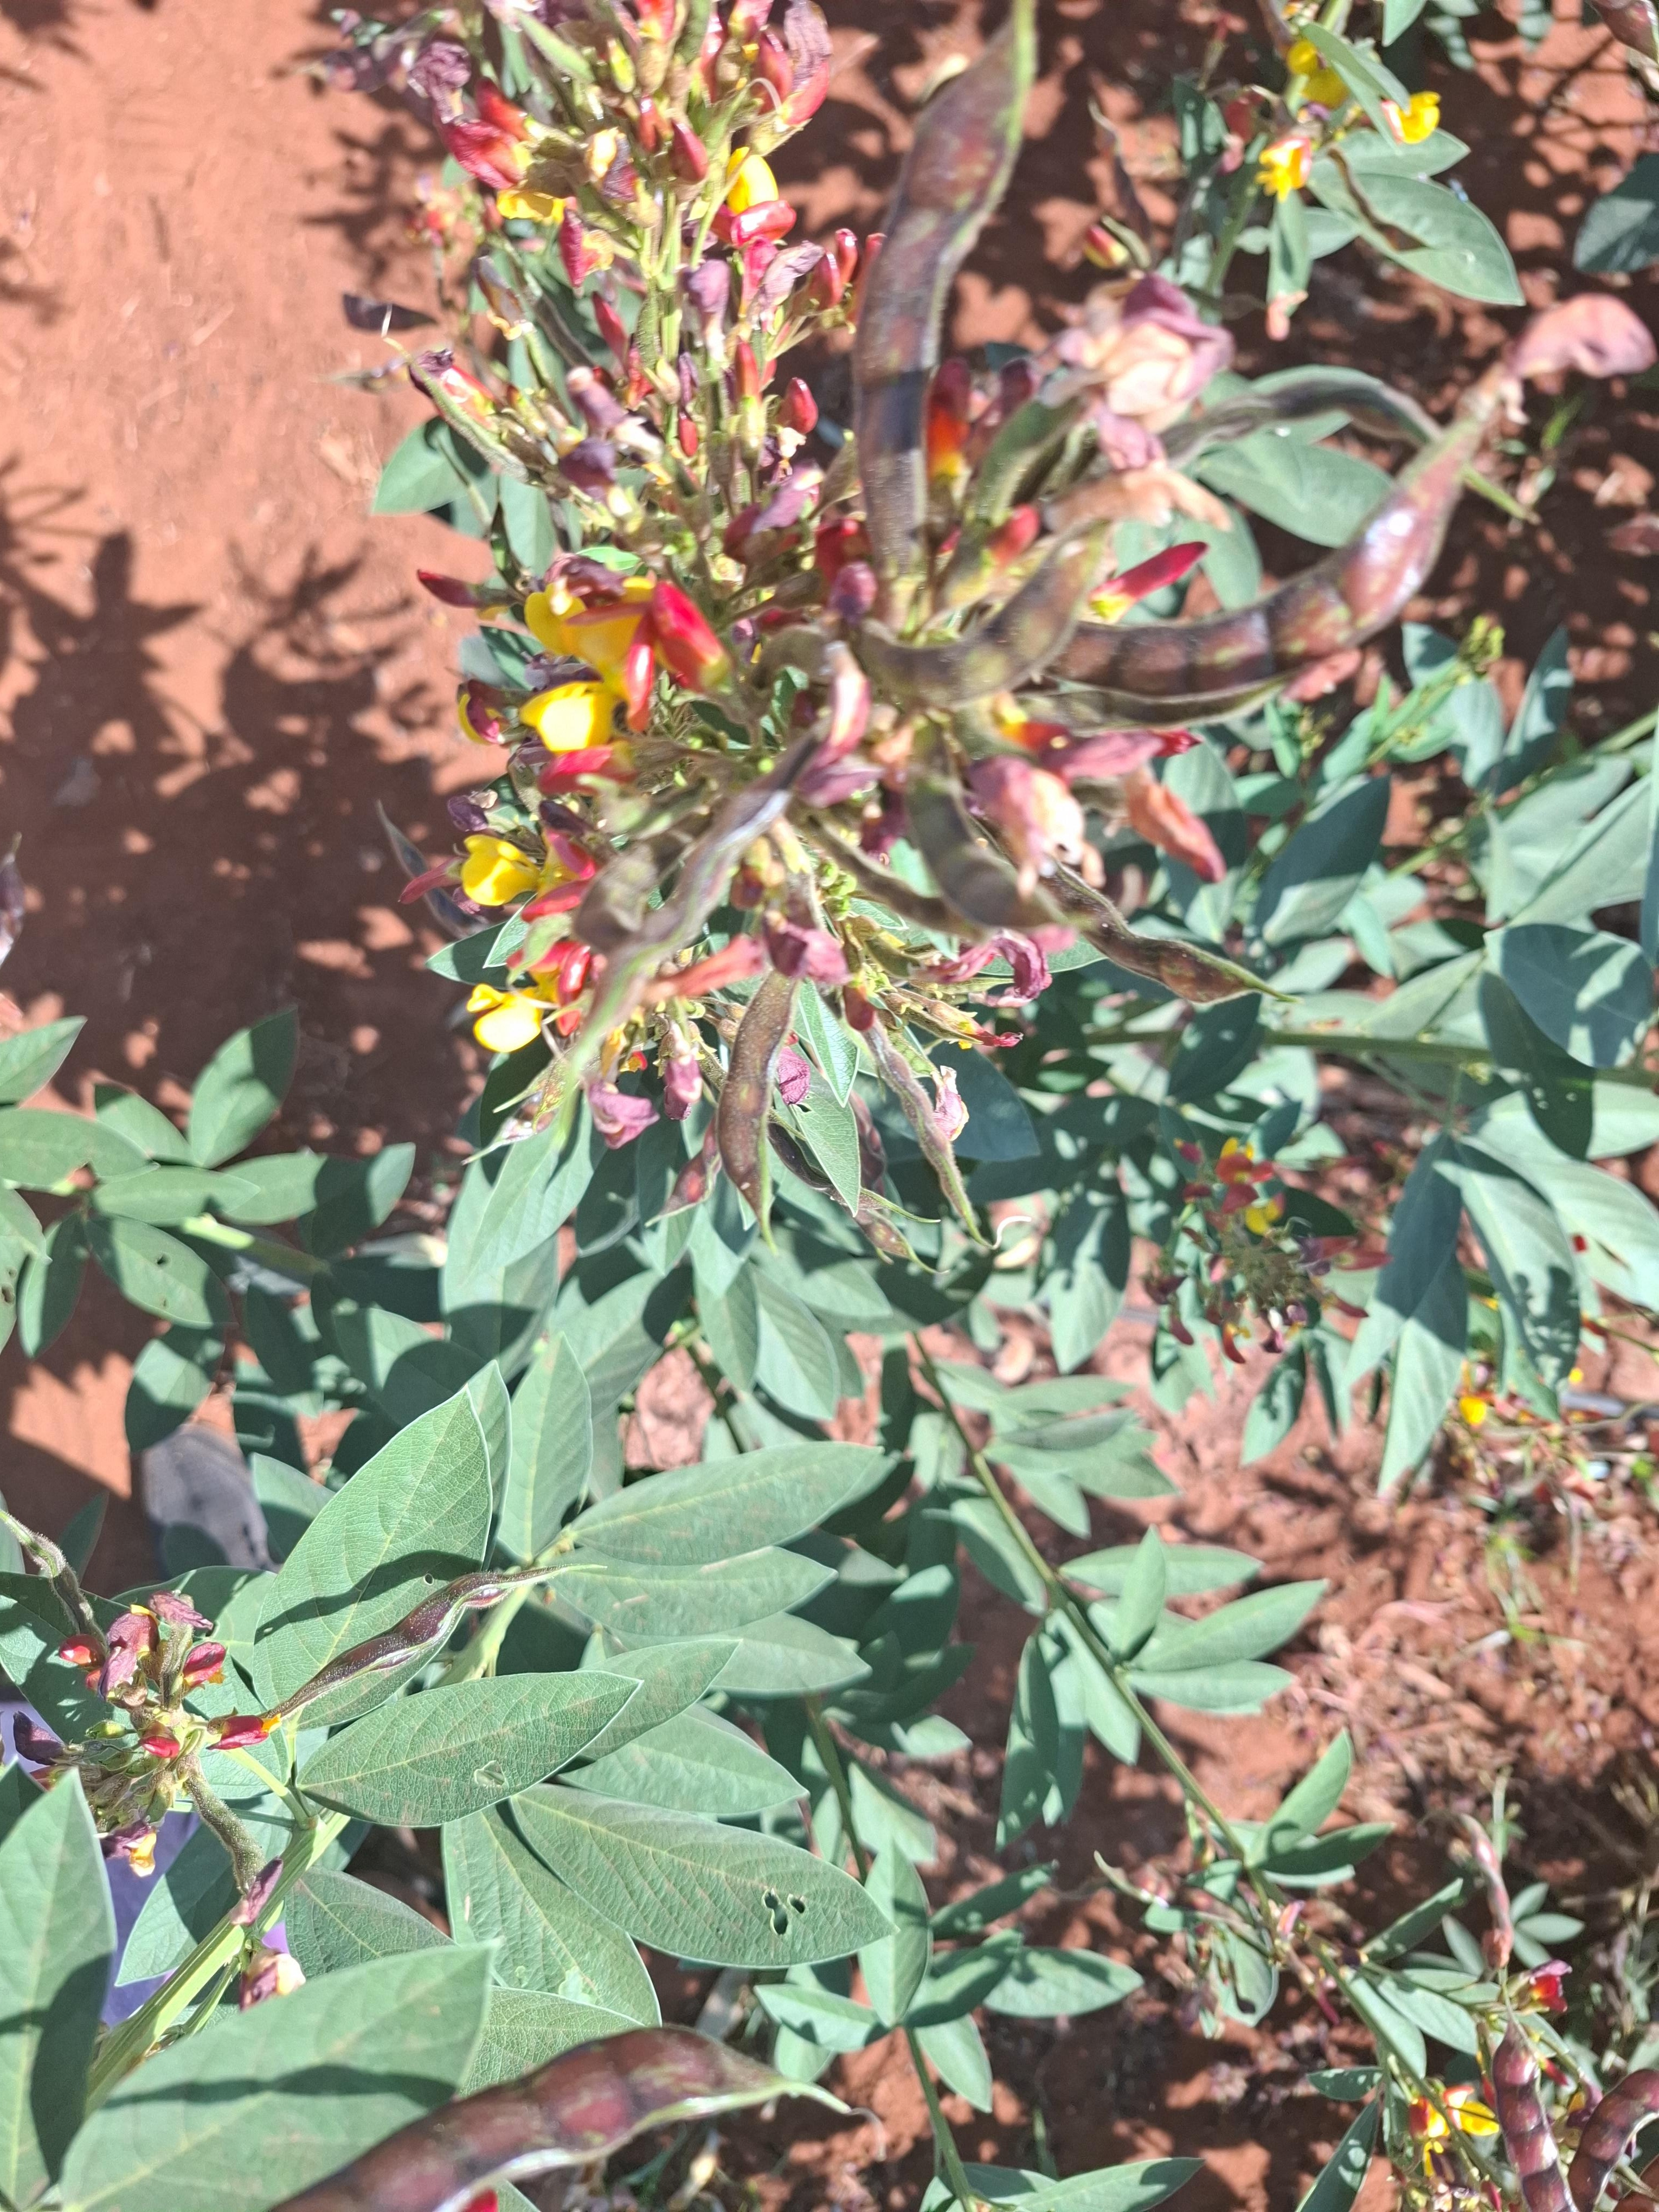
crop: pigeonpea
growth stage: development pod
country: Kenya
